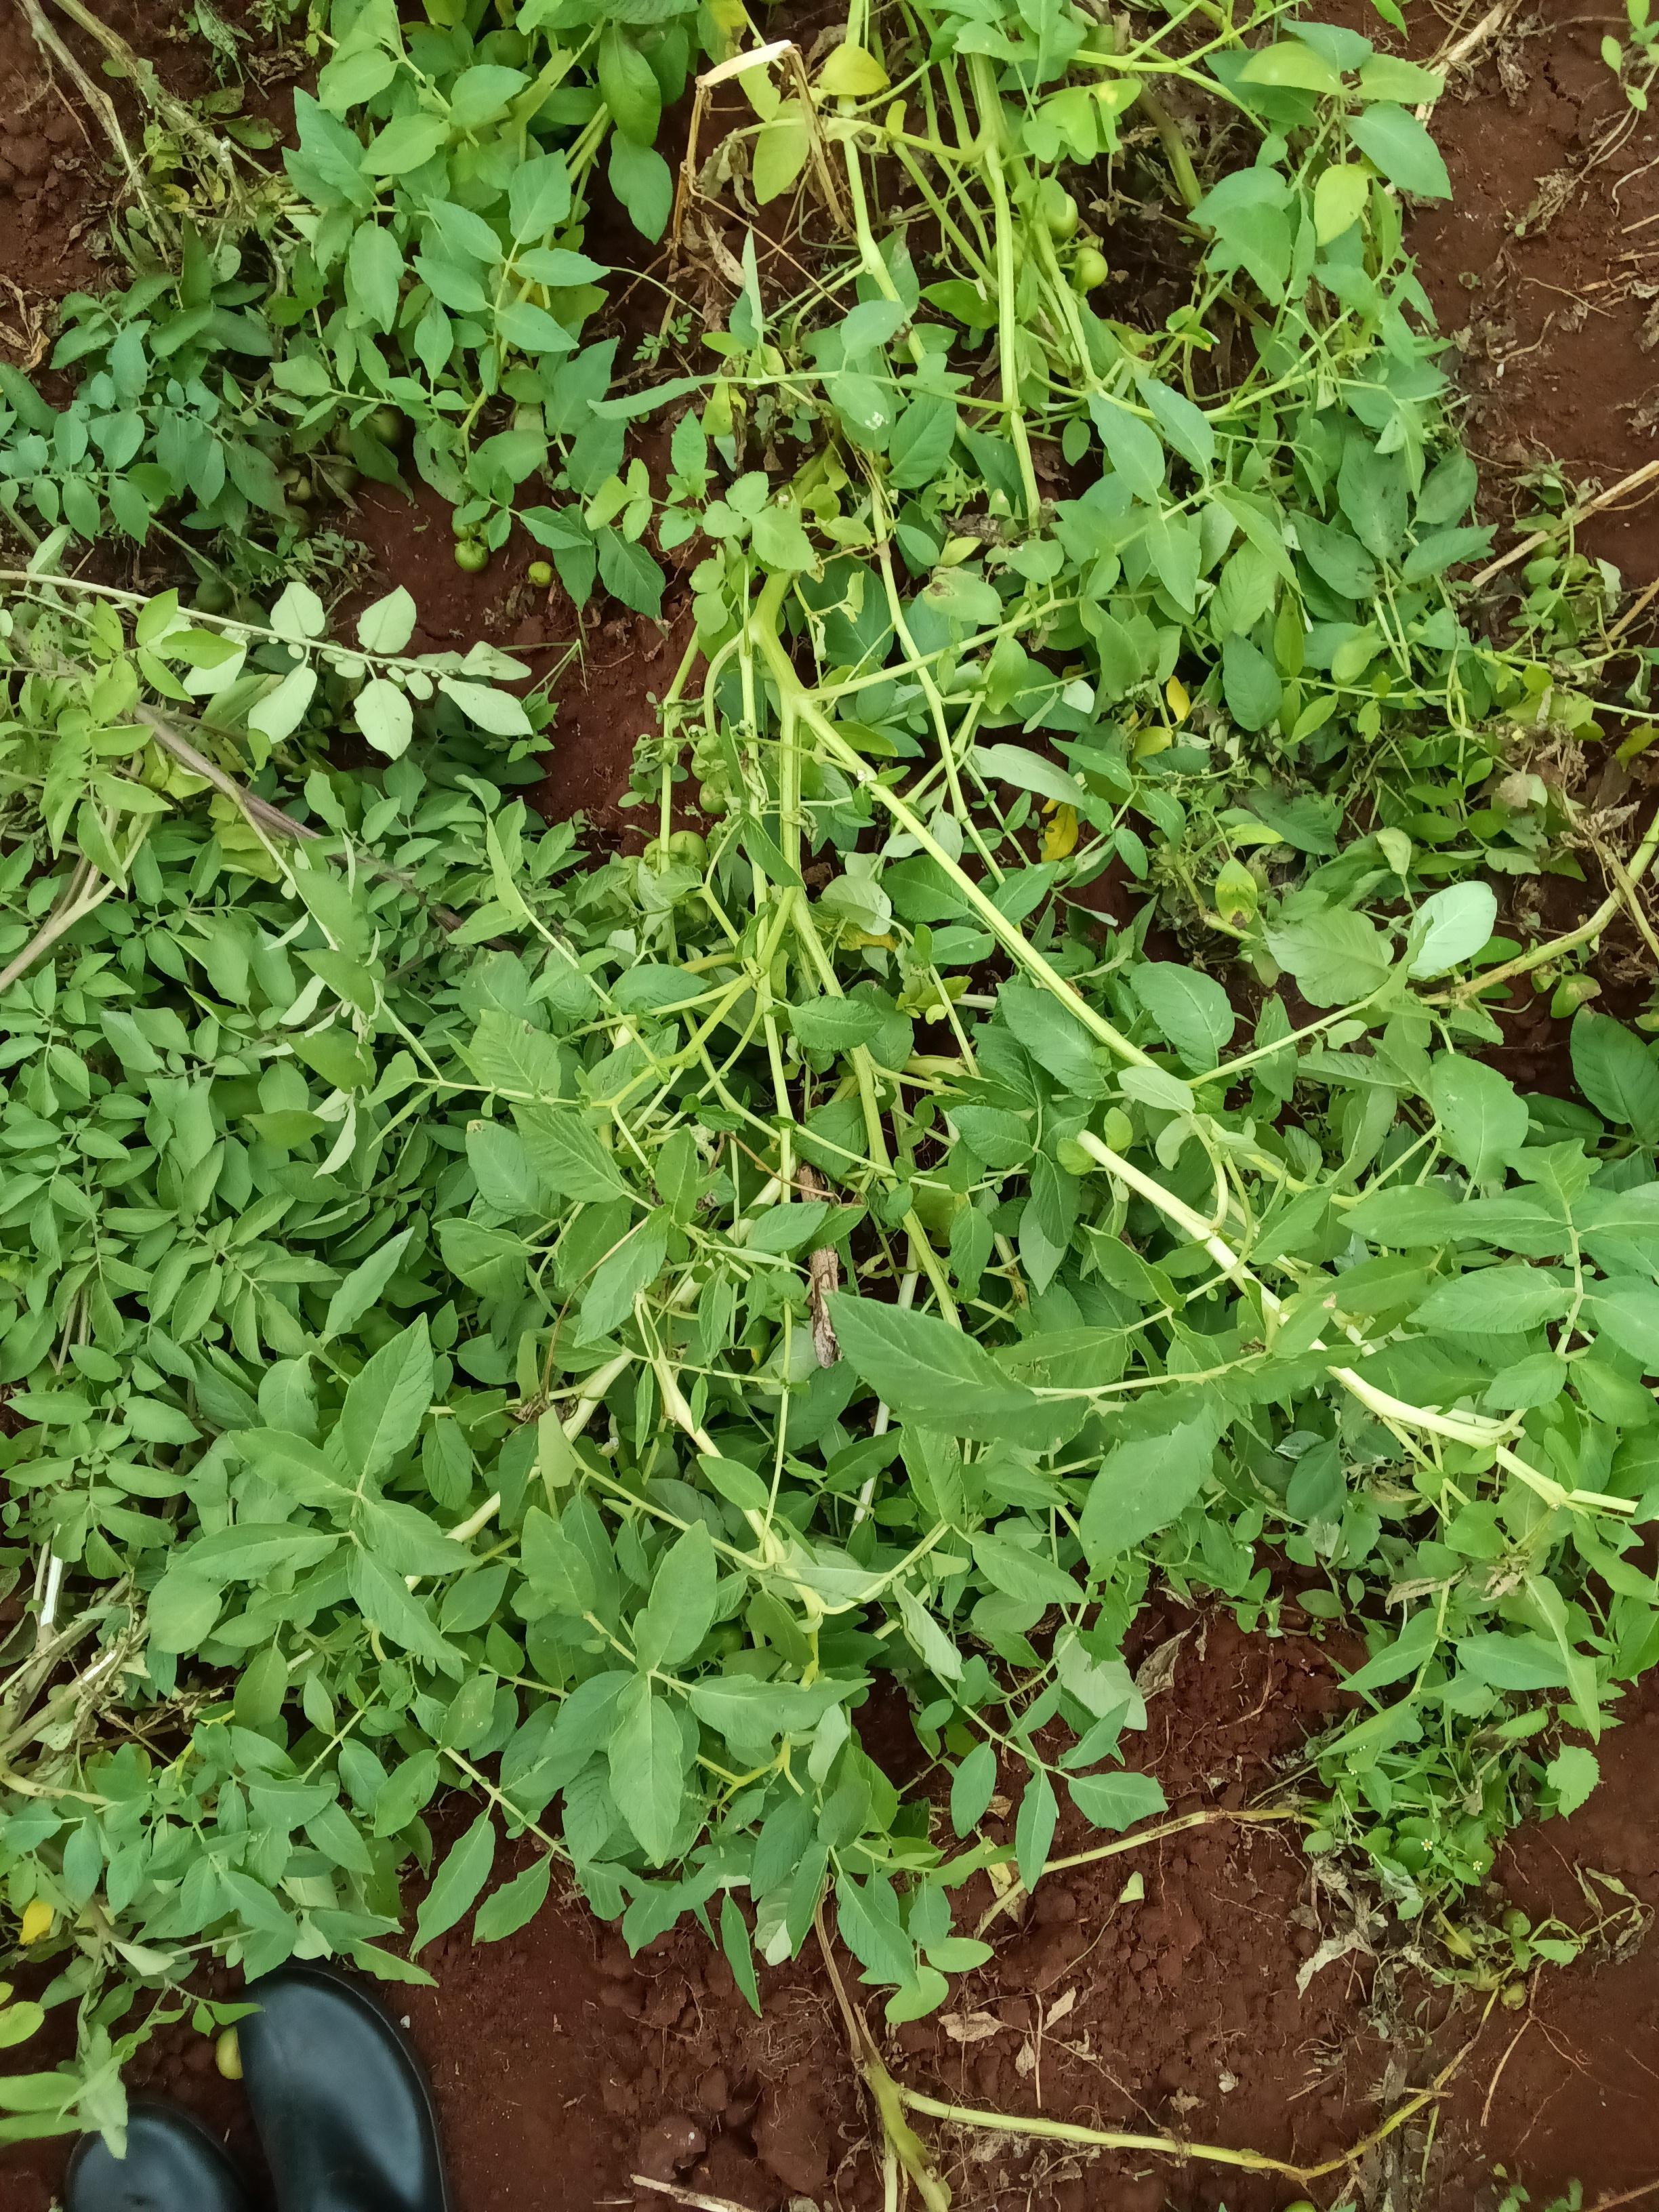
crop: potato
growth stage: harvest maturity
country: Kenya
